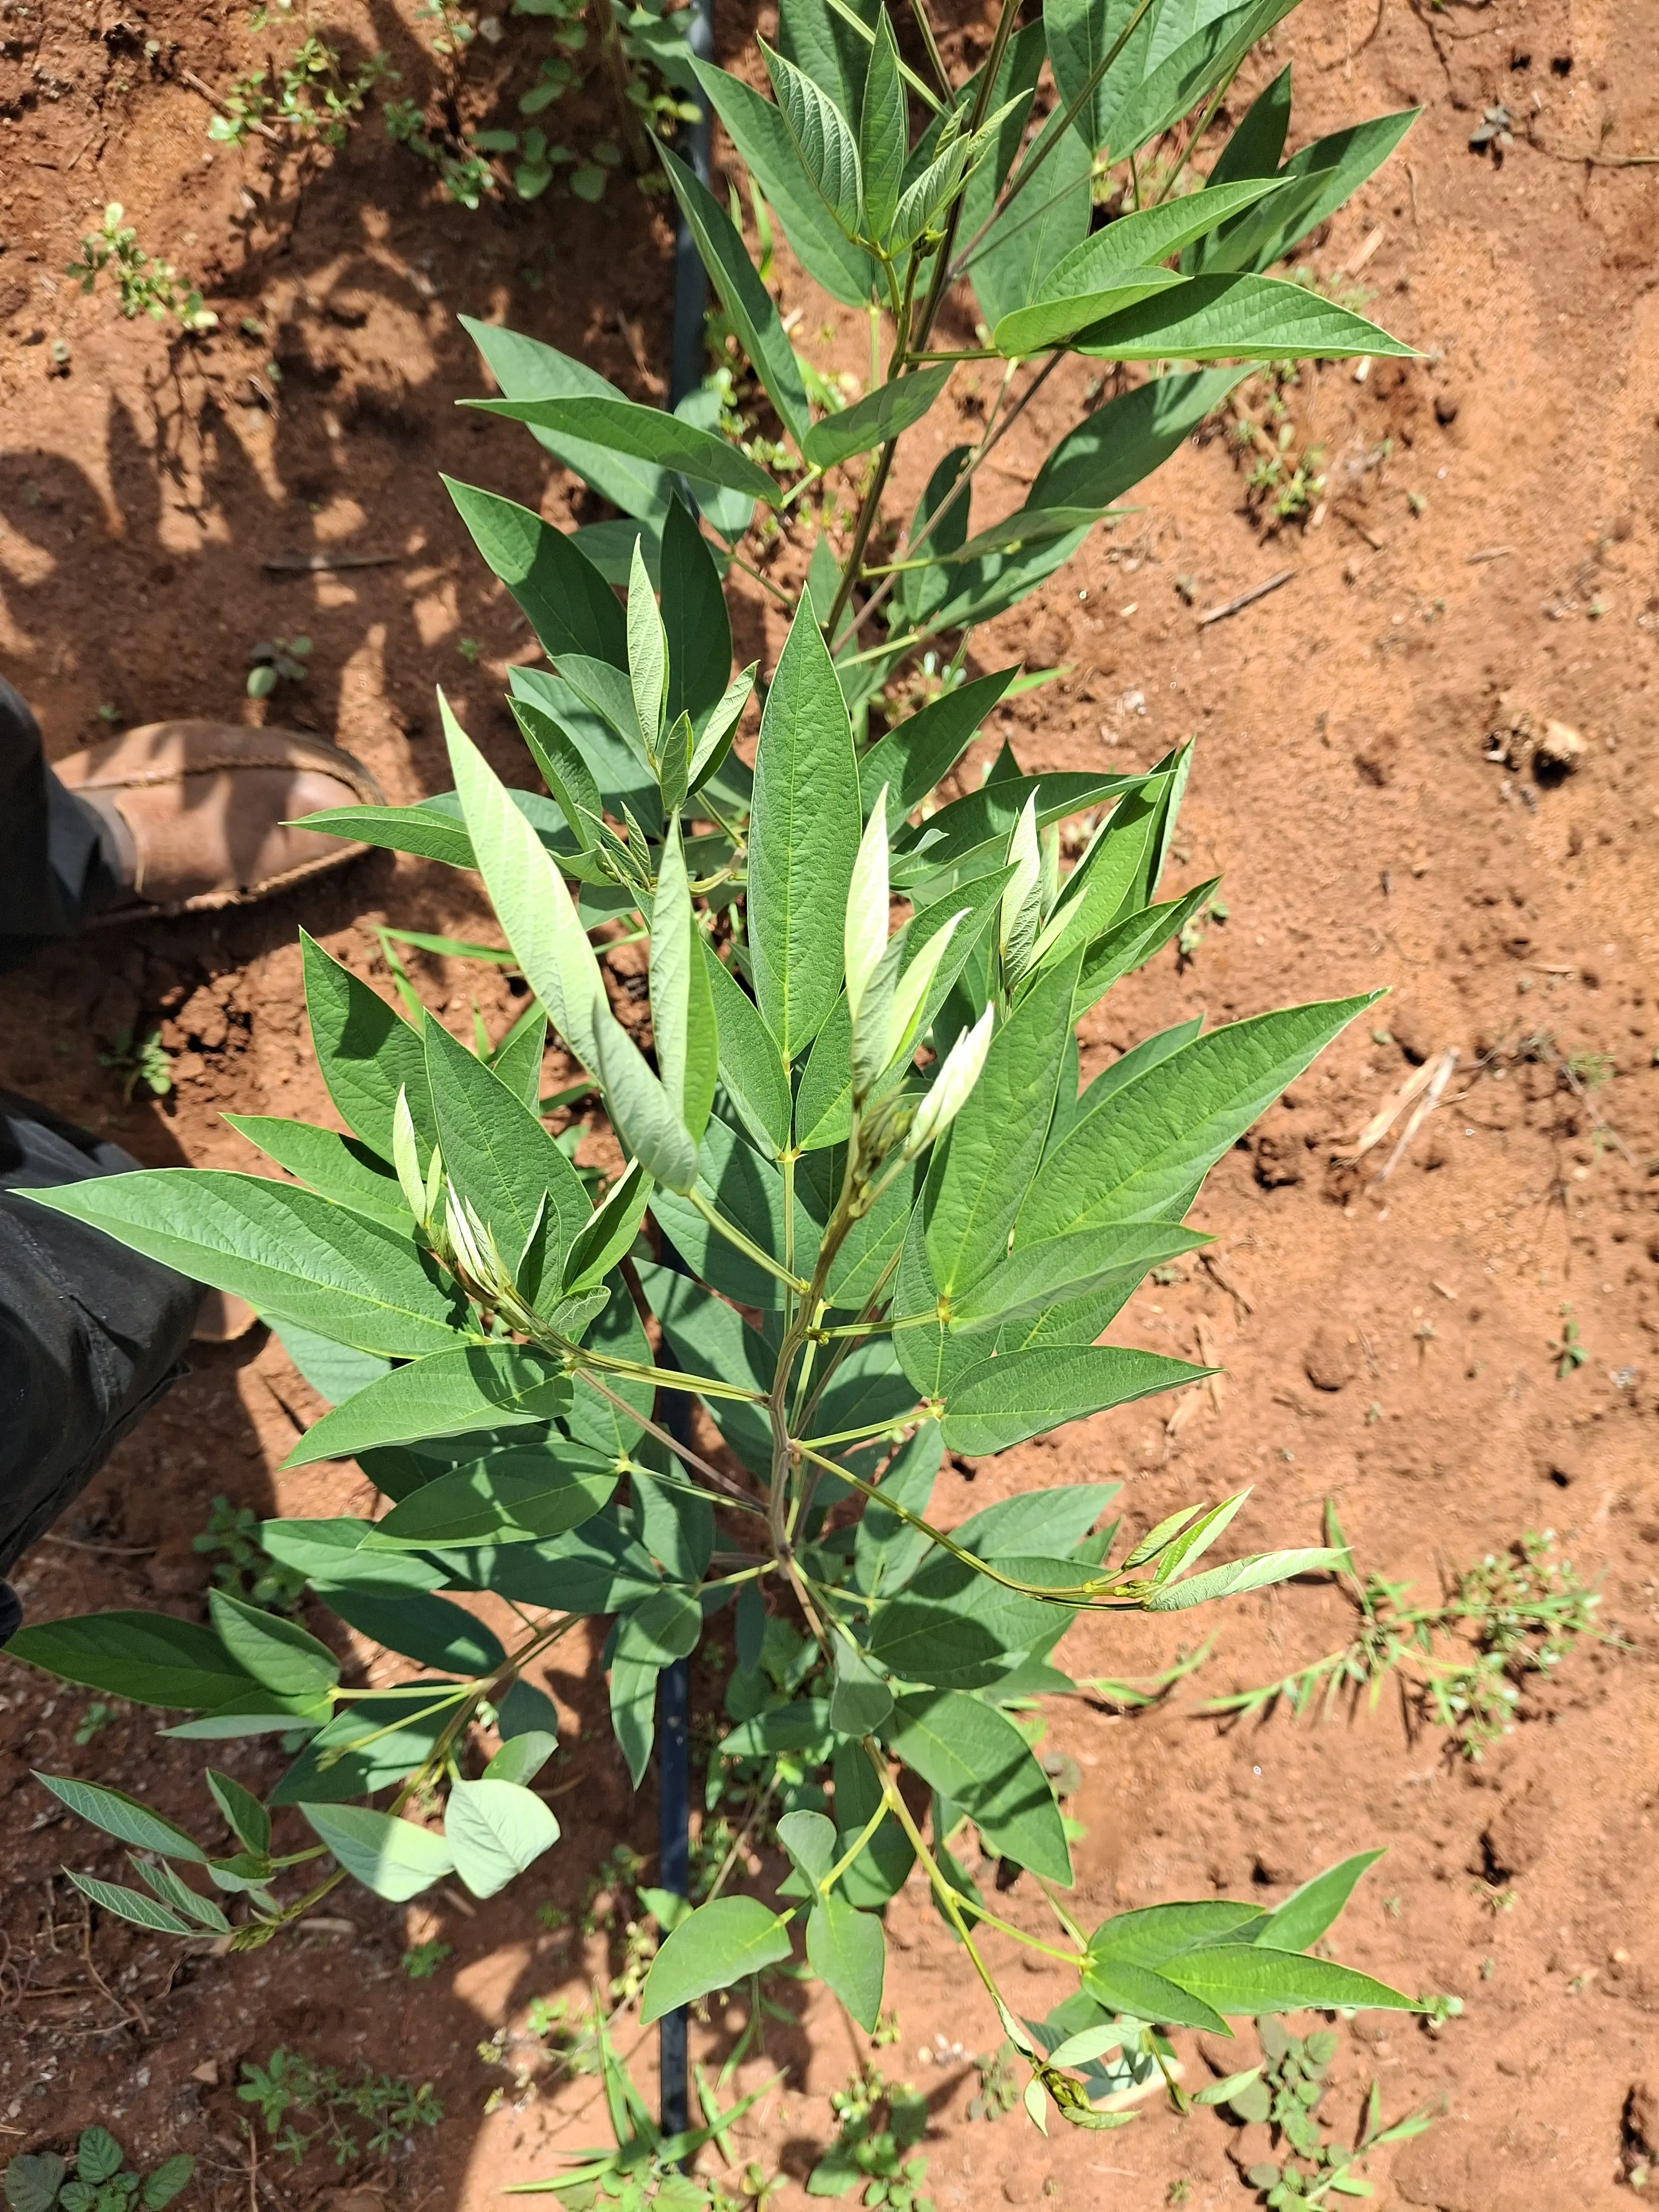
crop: pigeonpea
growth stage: vegetative
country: Kenya
